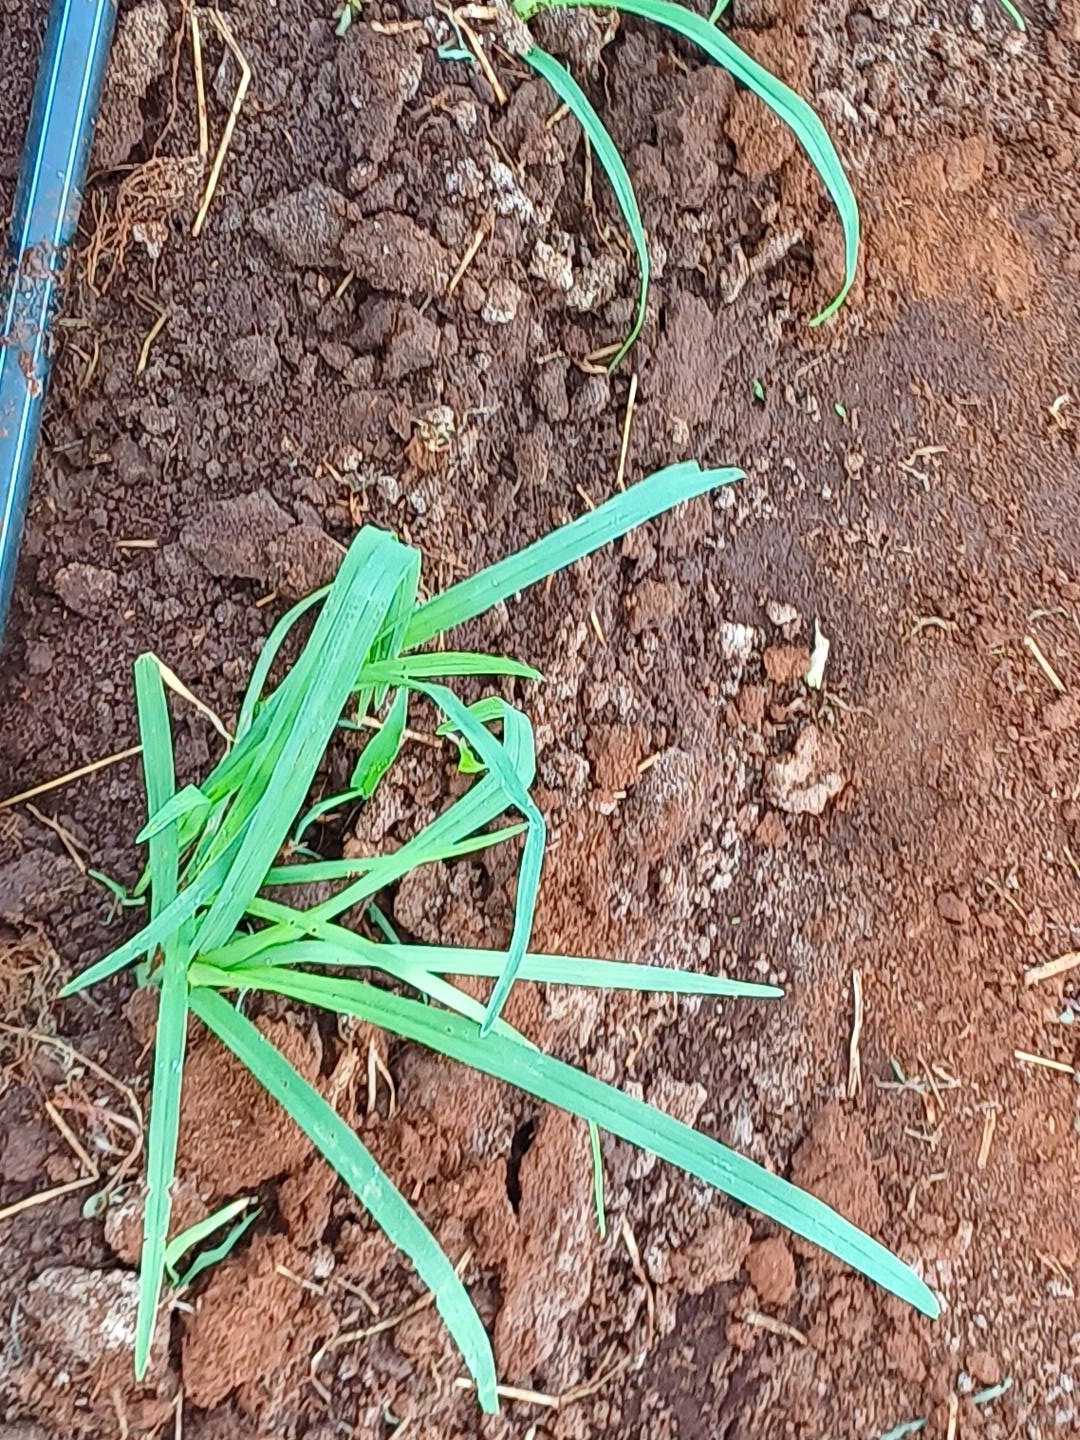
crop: finger millet
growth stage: vegetative
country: Kenya
